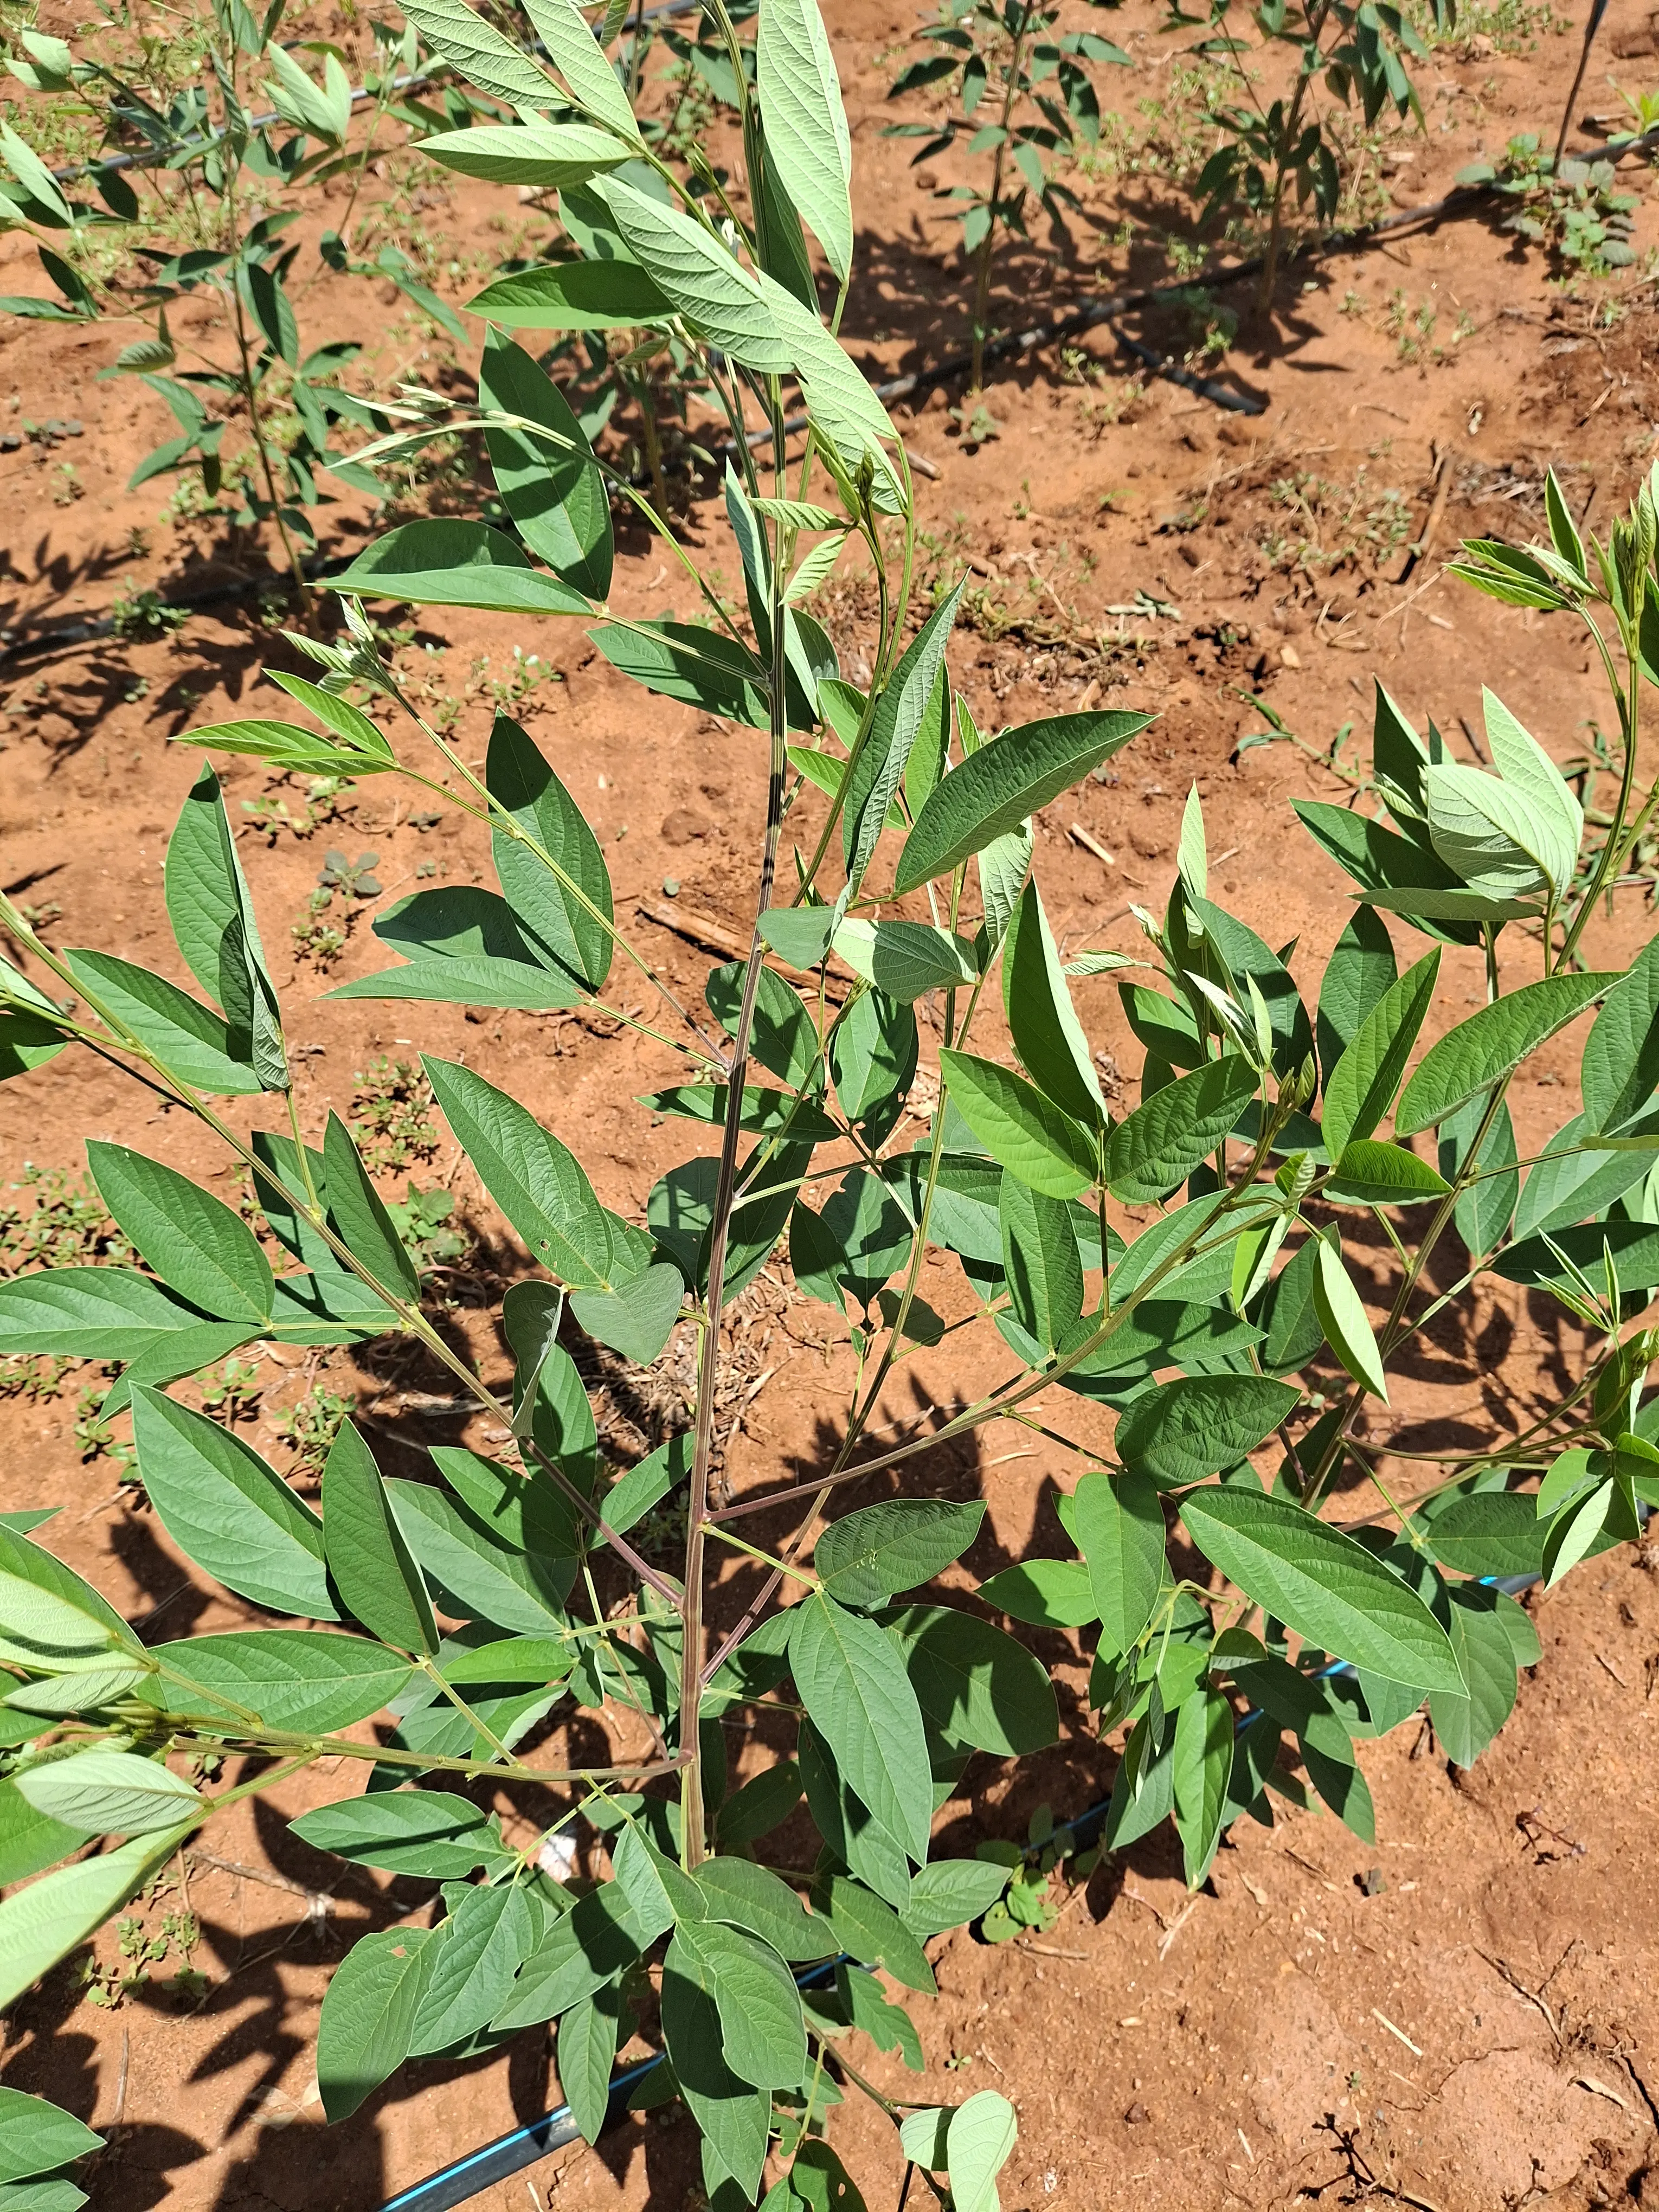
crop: pigeonpea
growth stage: vegetative
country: Kenya
